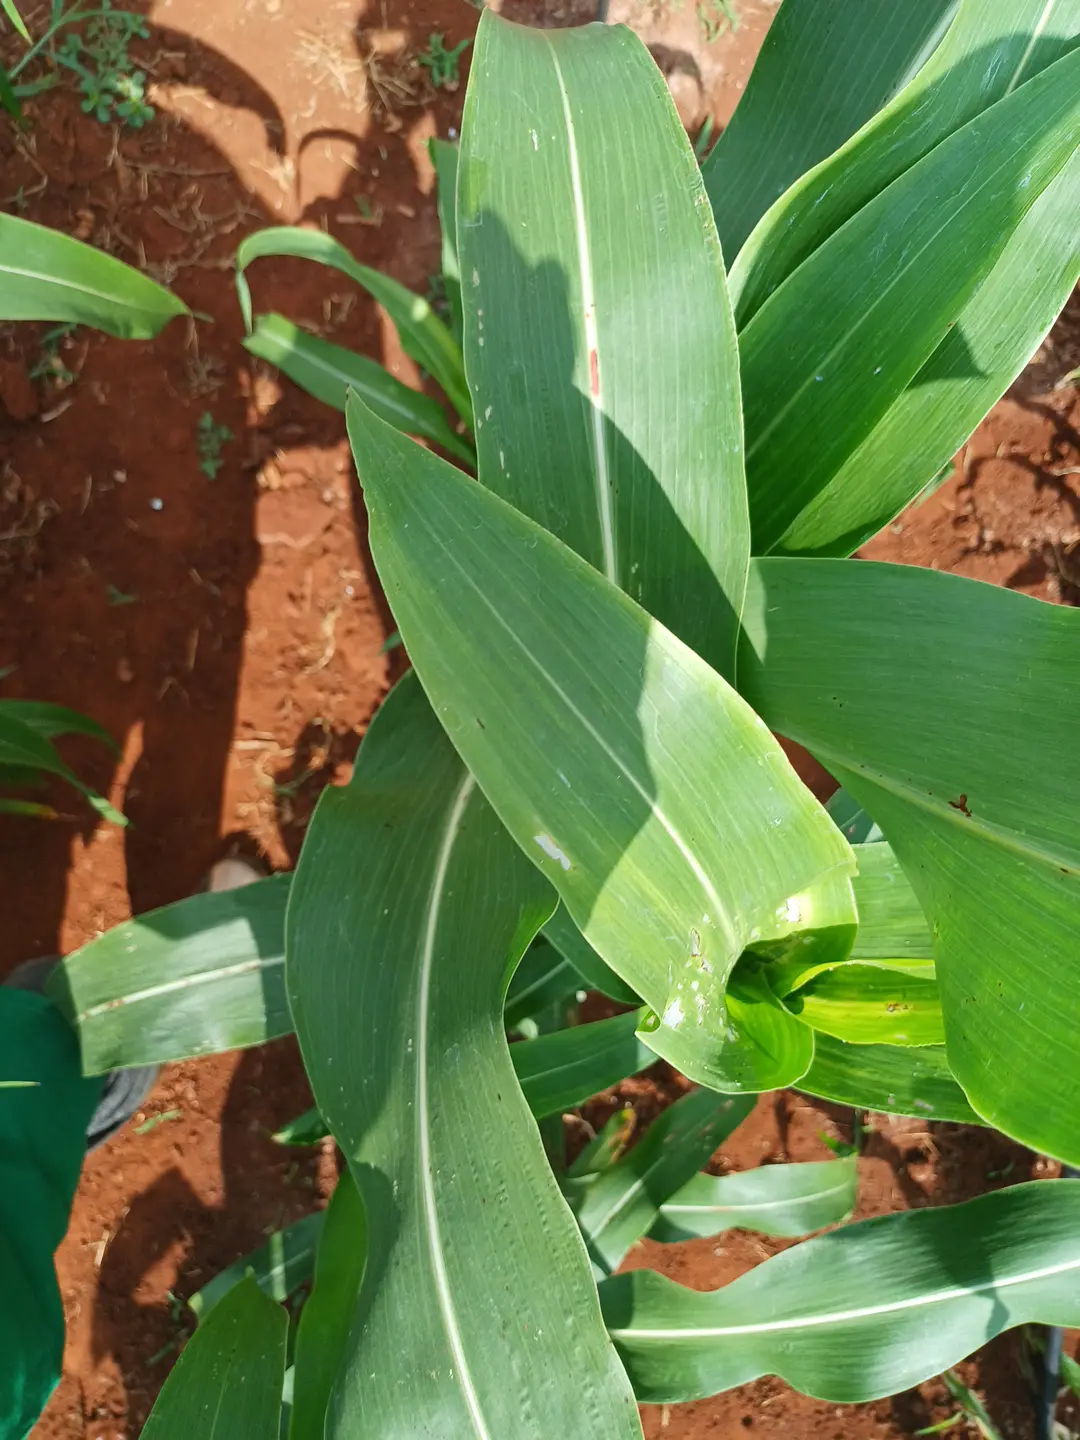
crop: sorghum
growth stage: elongation stem
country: Kenya
